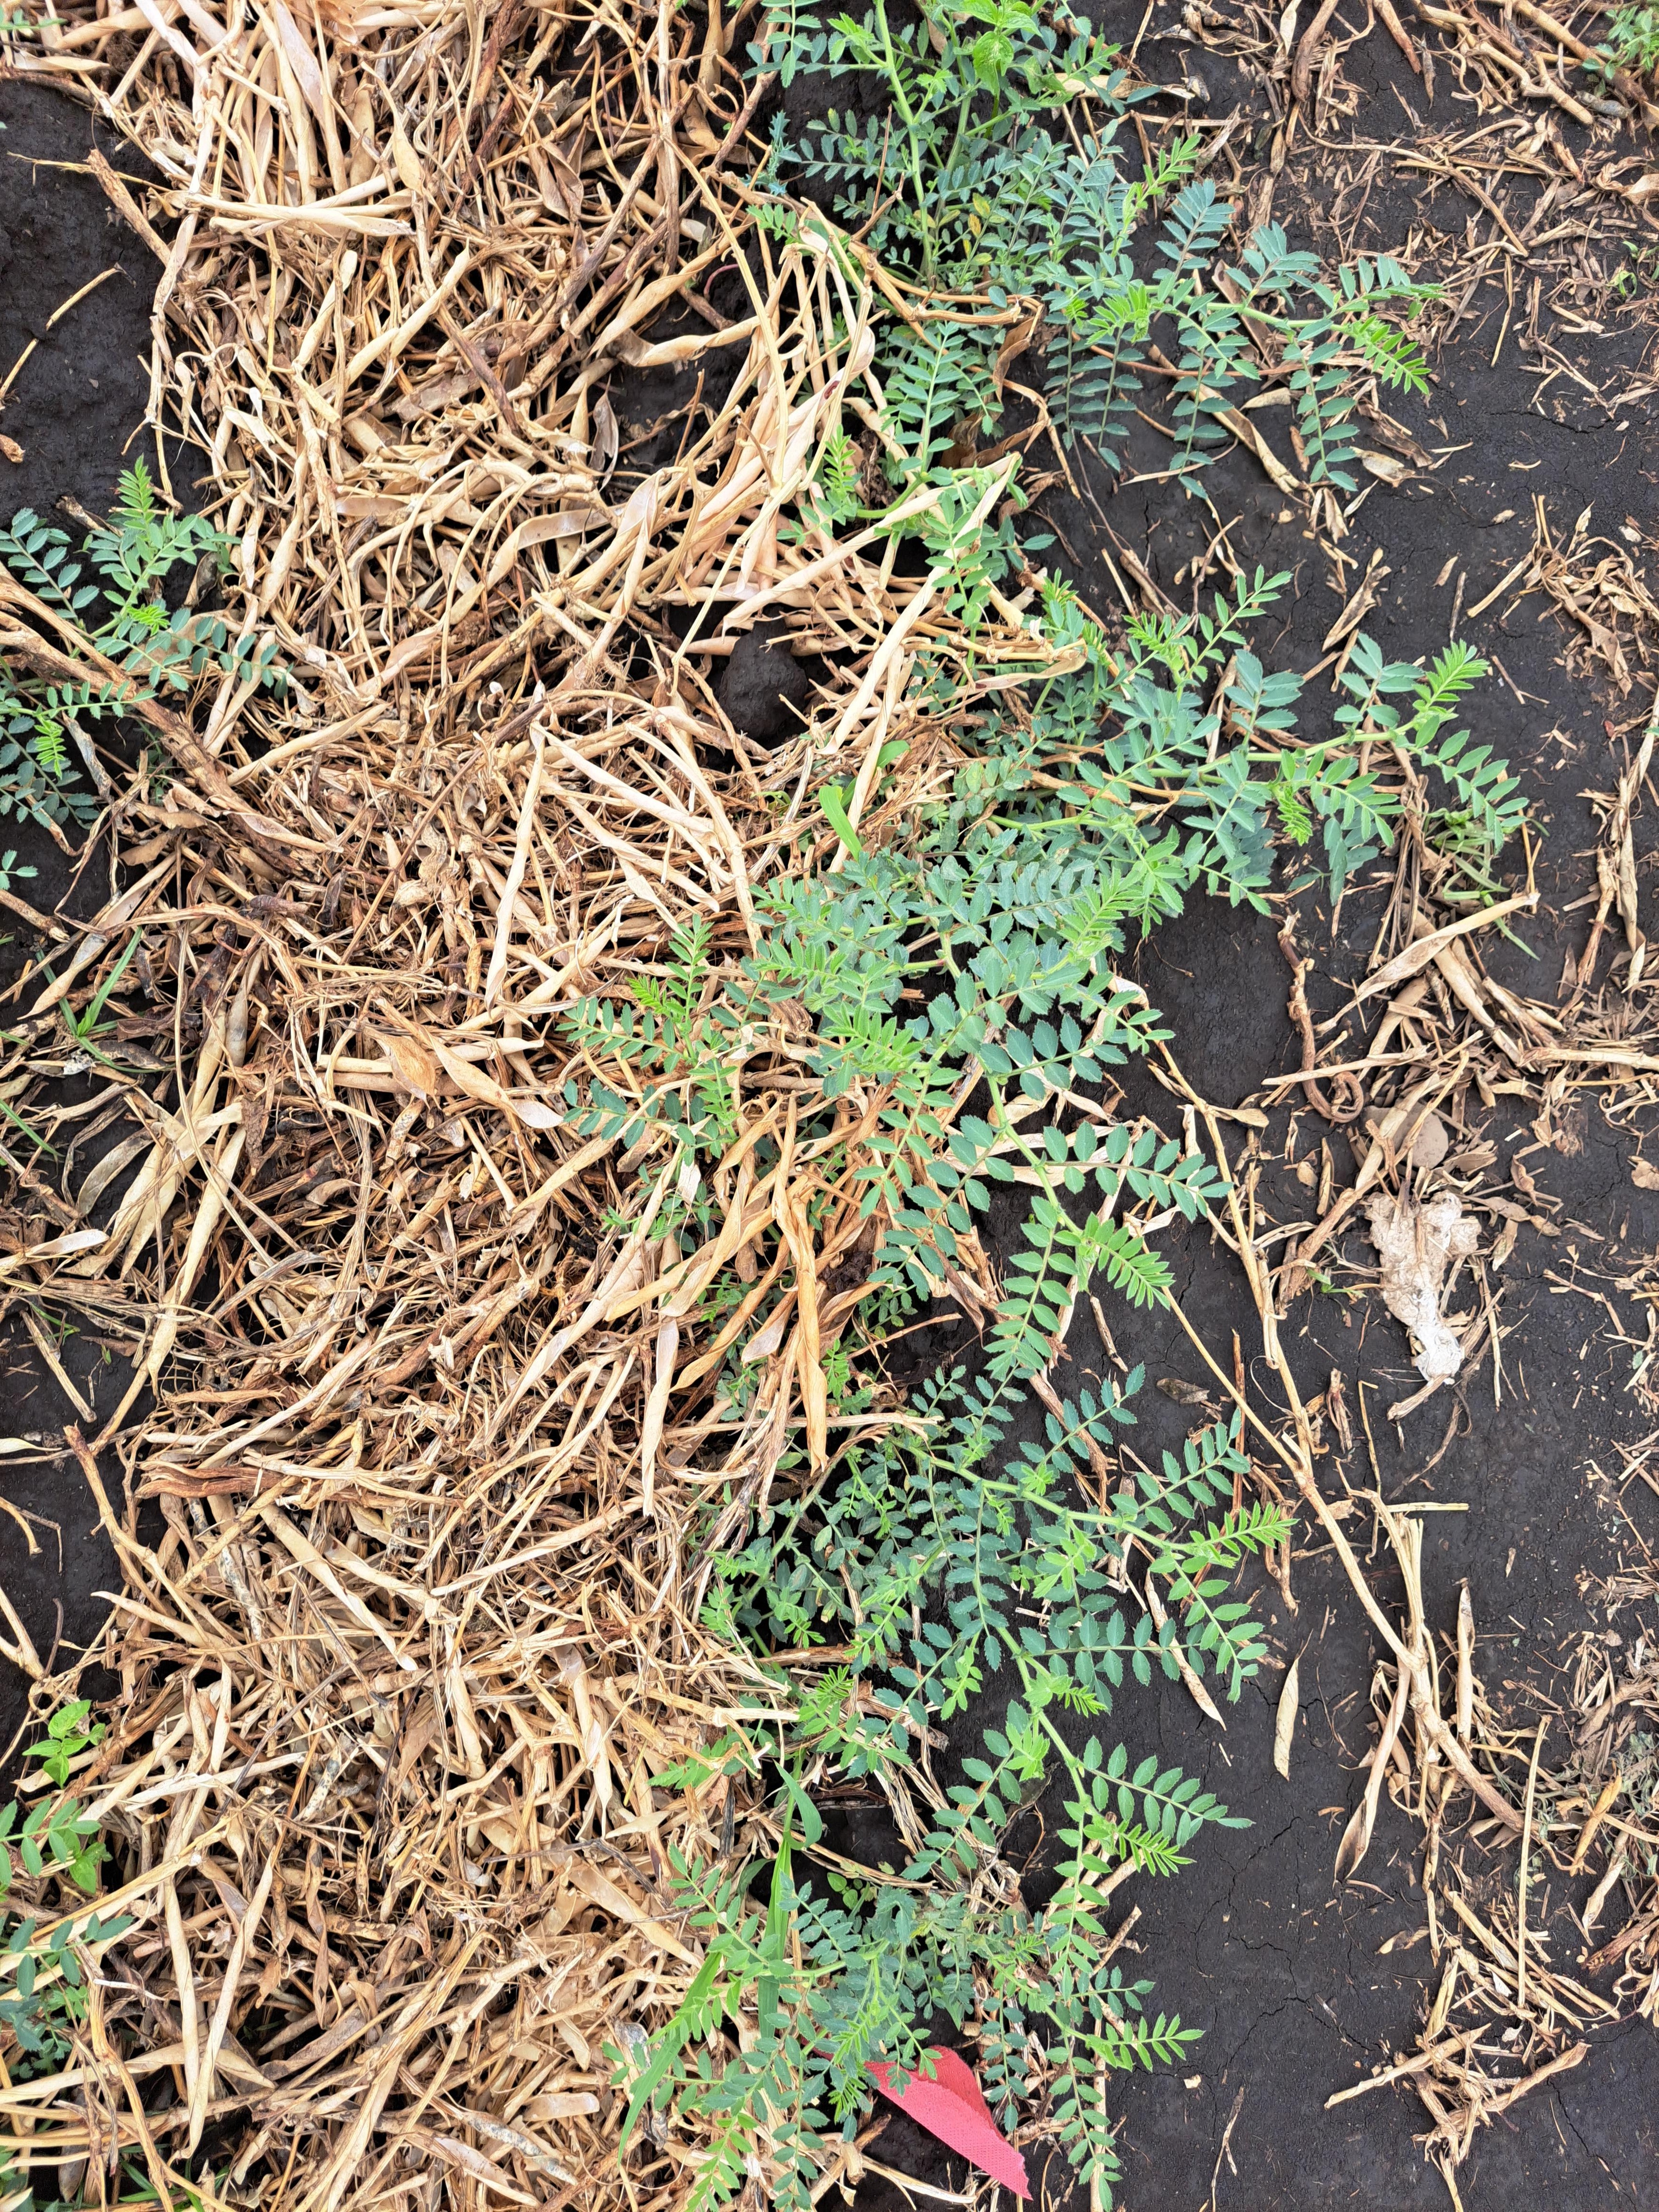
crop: chickpea
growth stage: flowering
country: Tanzania
